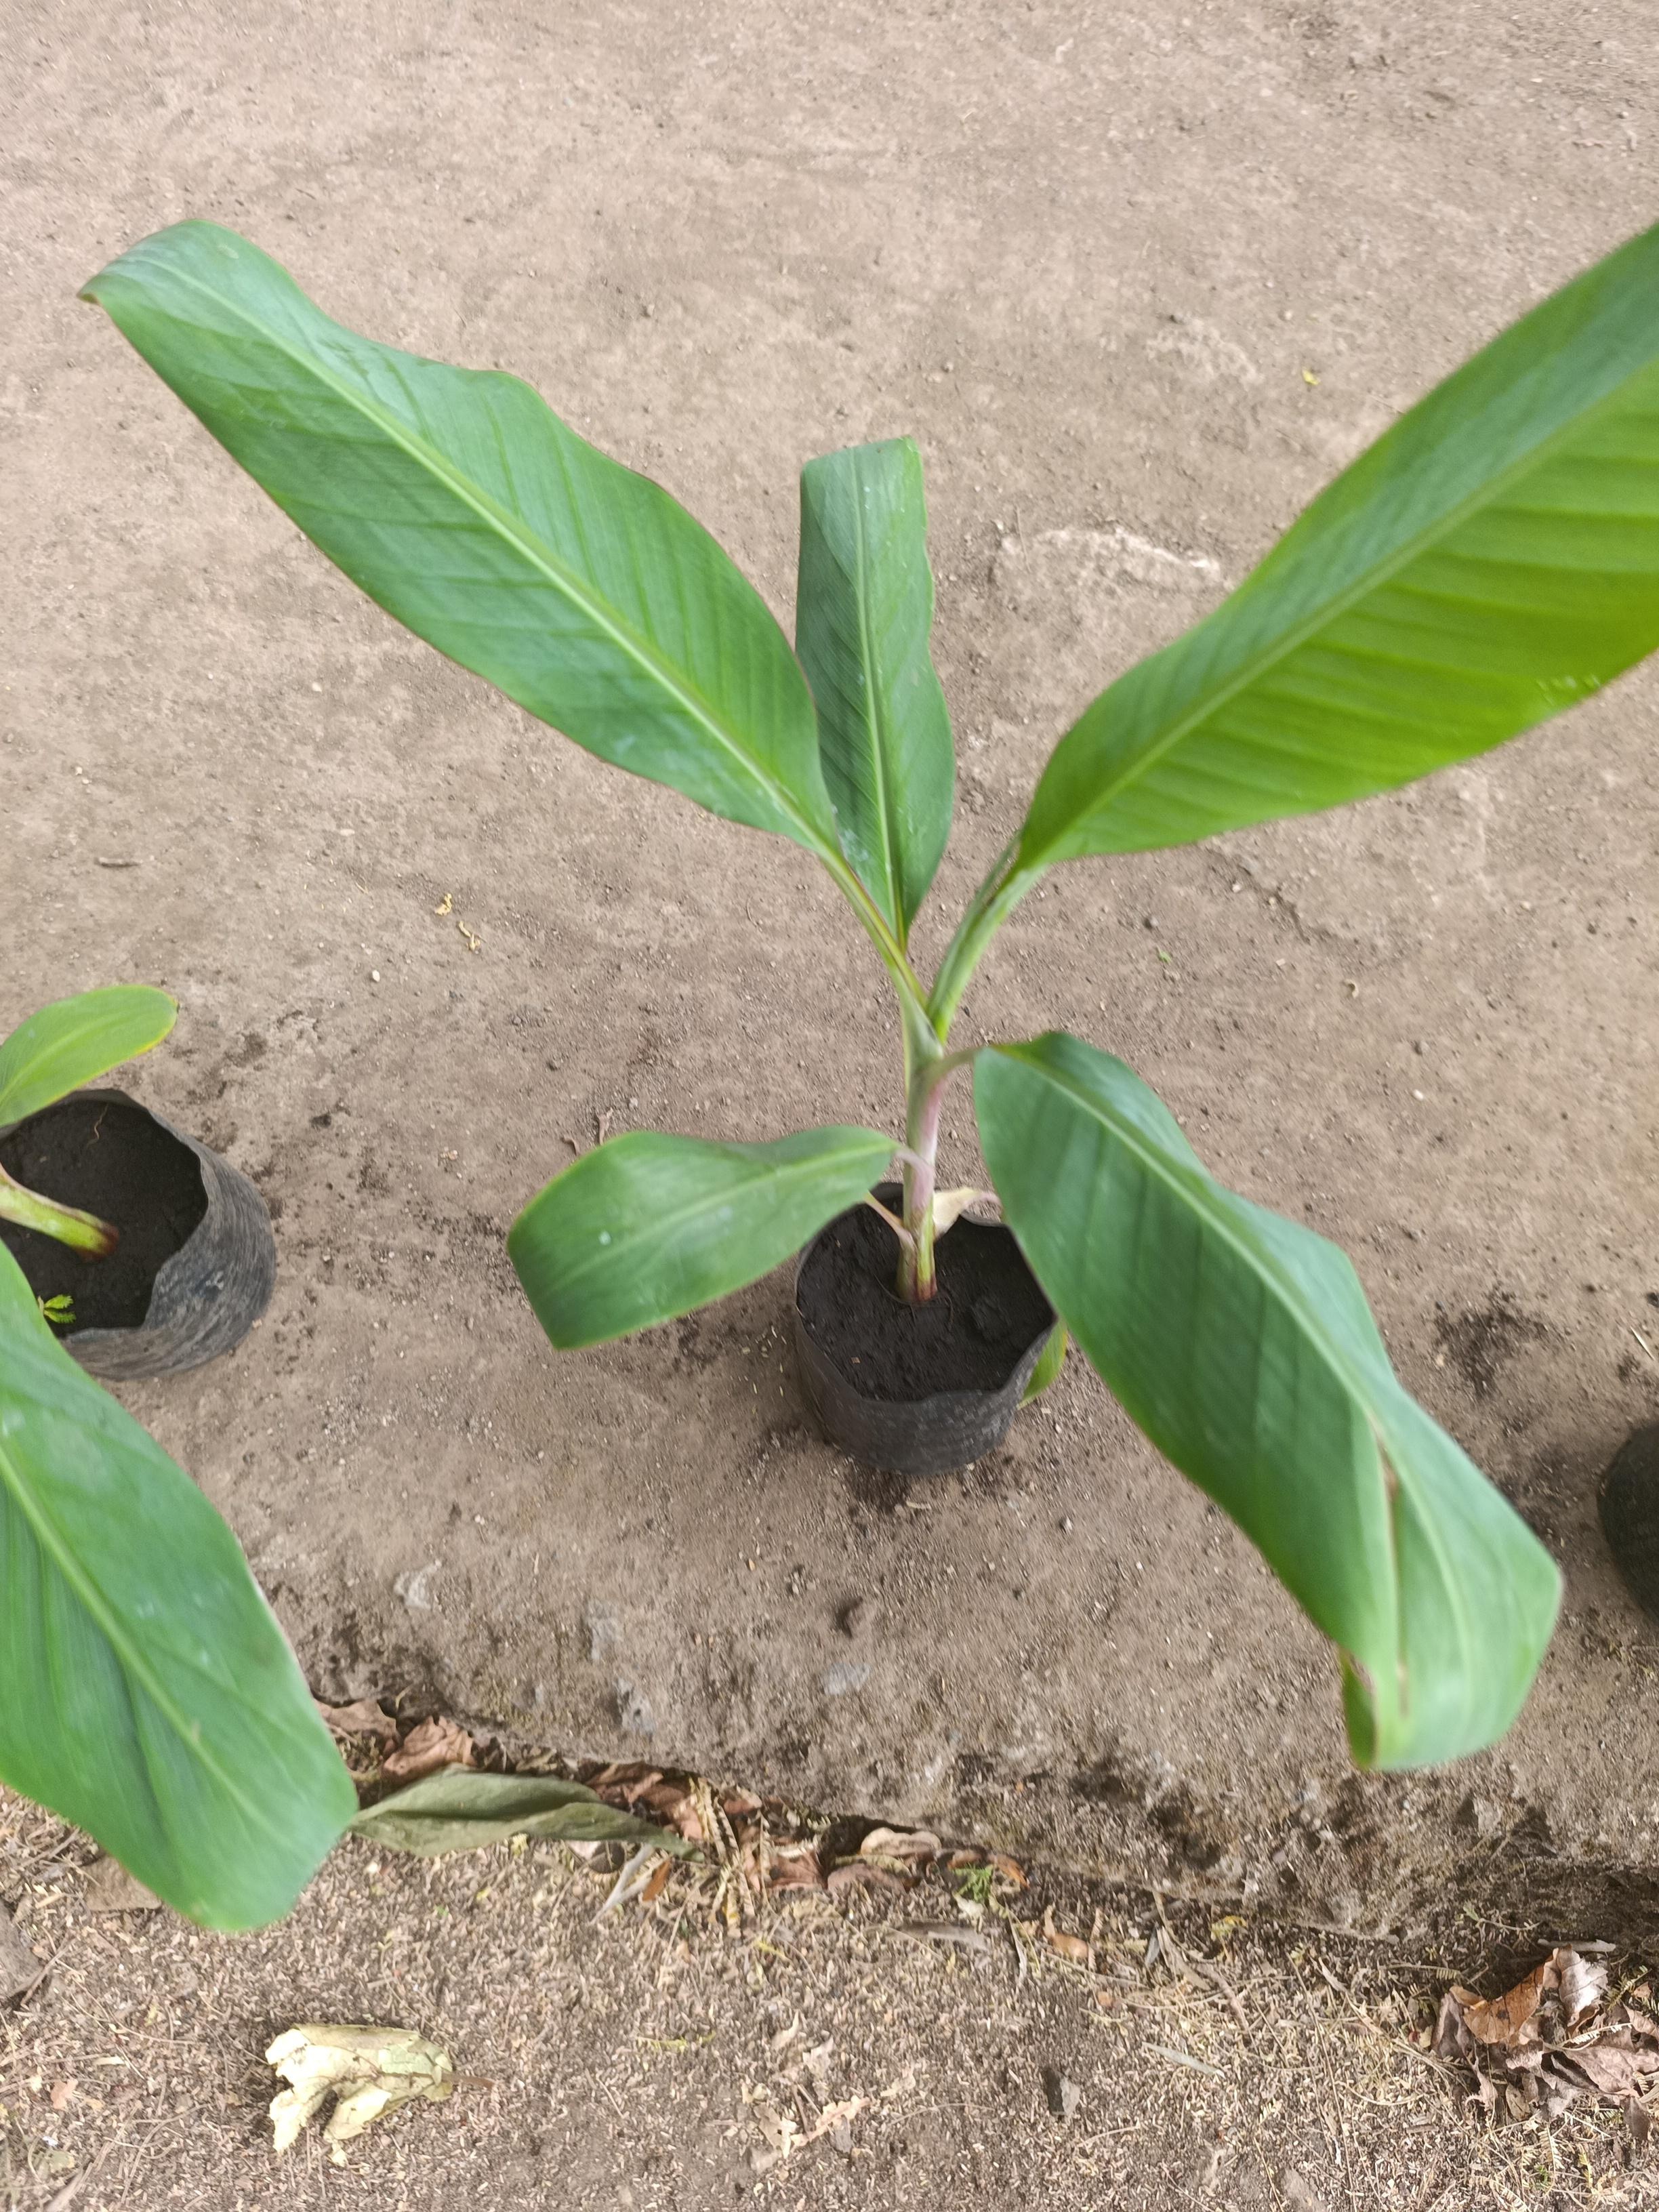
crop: banana
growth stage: vegetative
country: Tanzania
